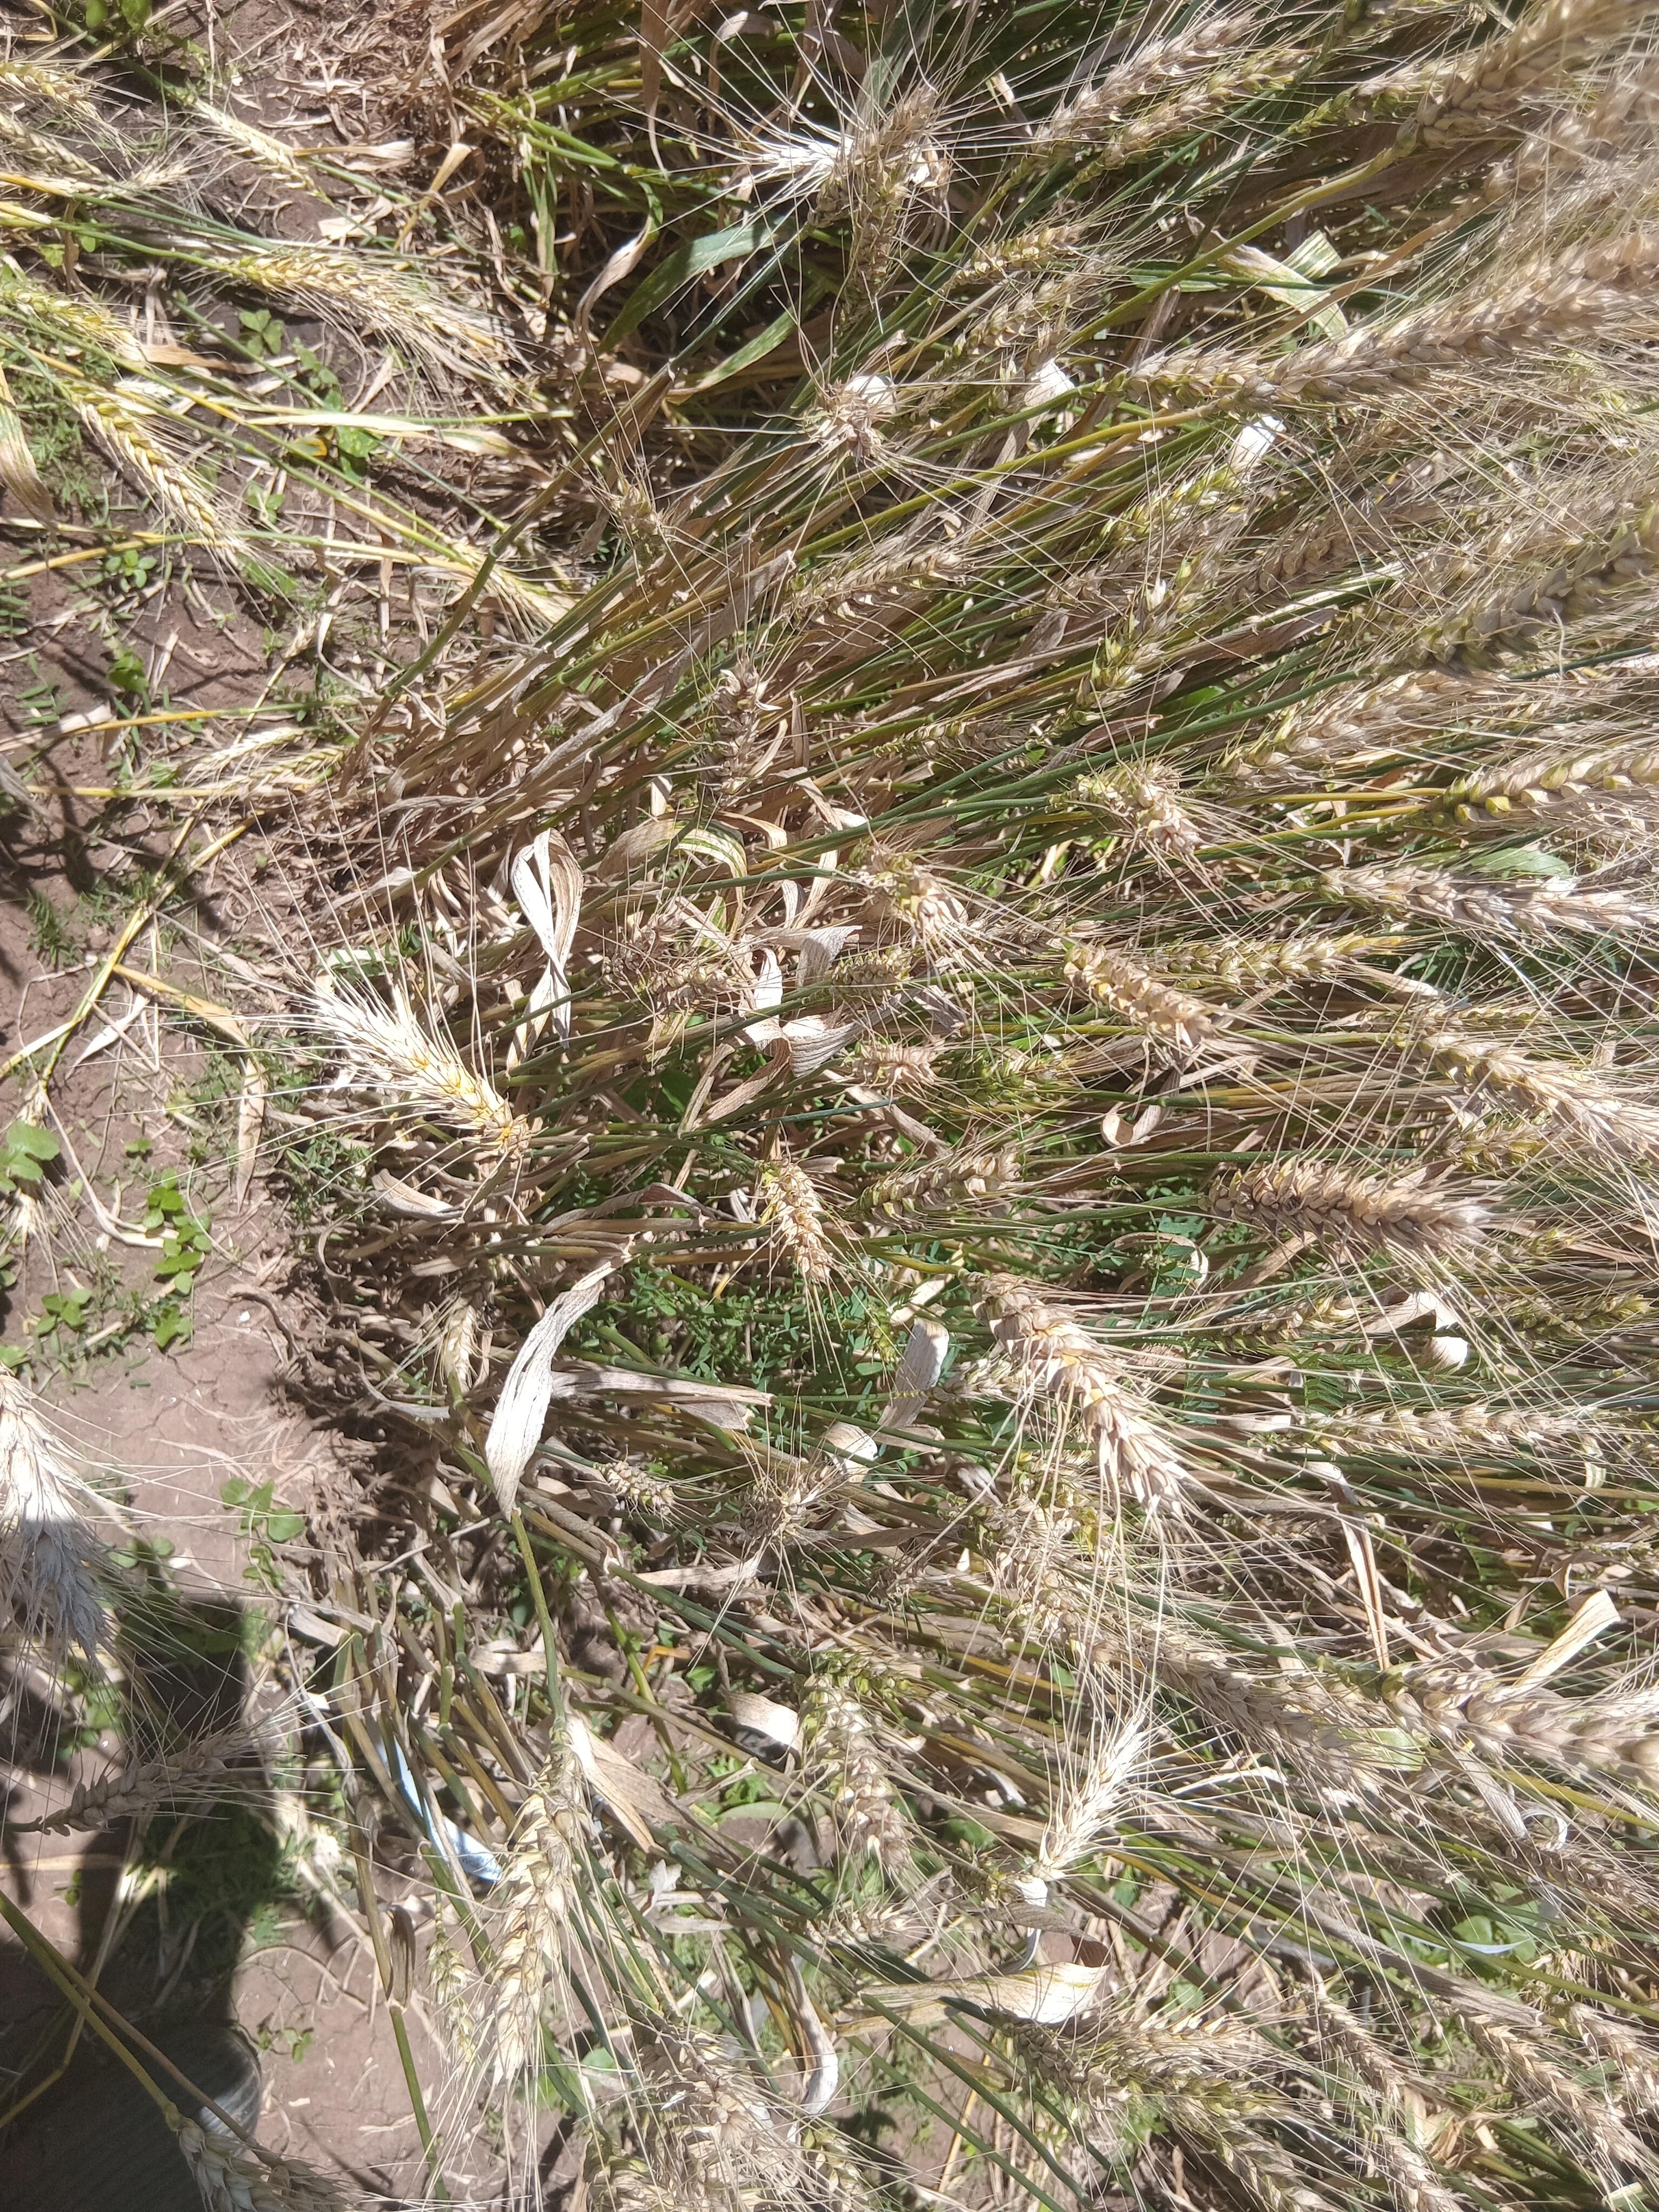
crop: wheat
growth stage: maturity
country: Kenya
